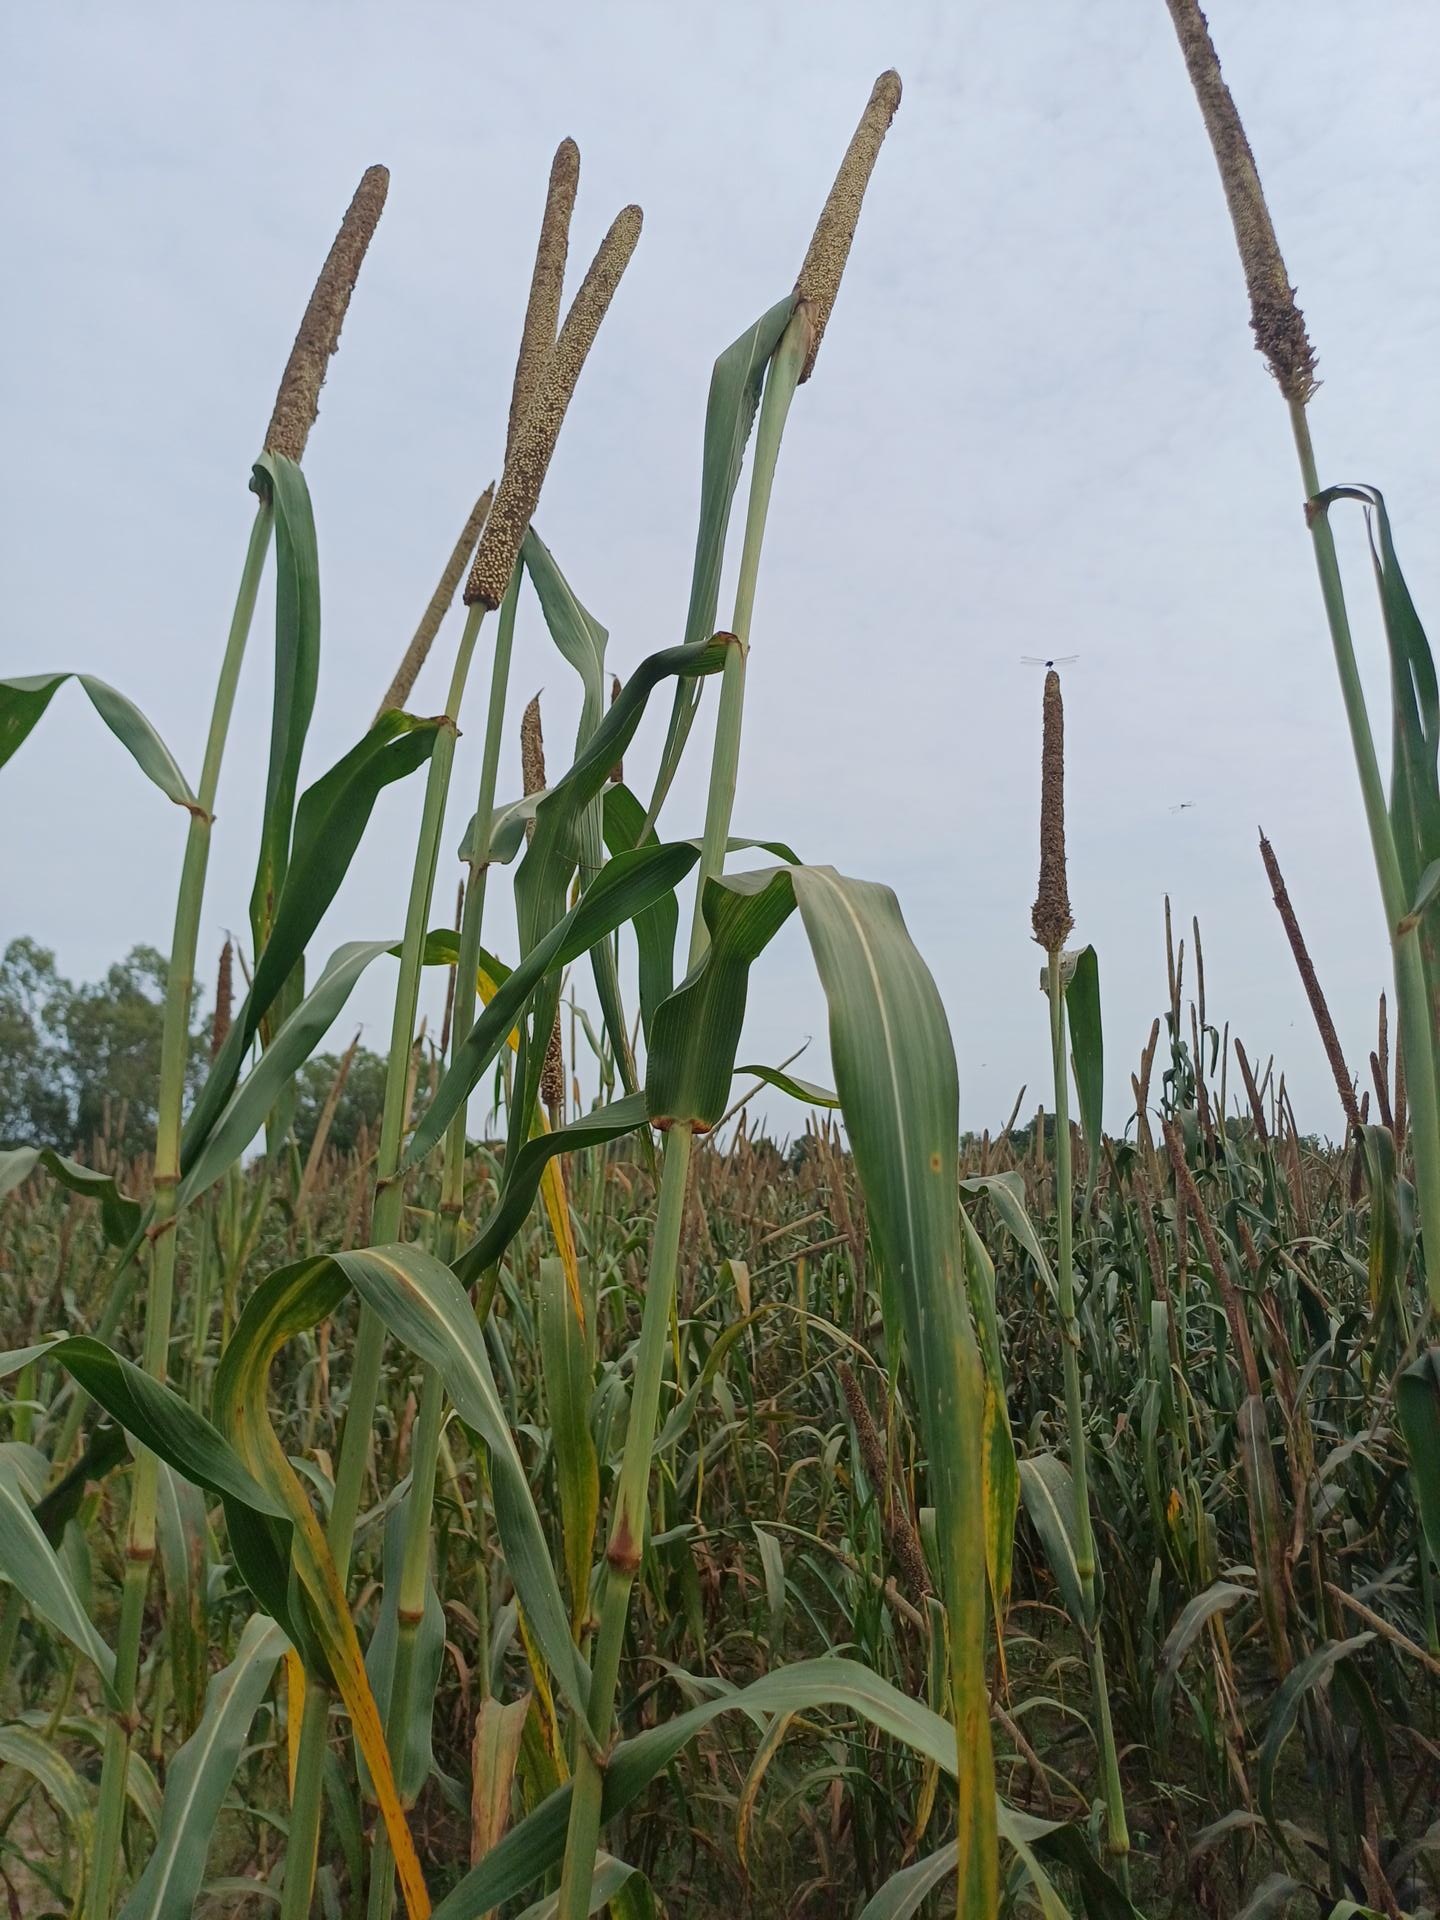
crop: pearl millet
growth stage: filling grain
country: Senegal
